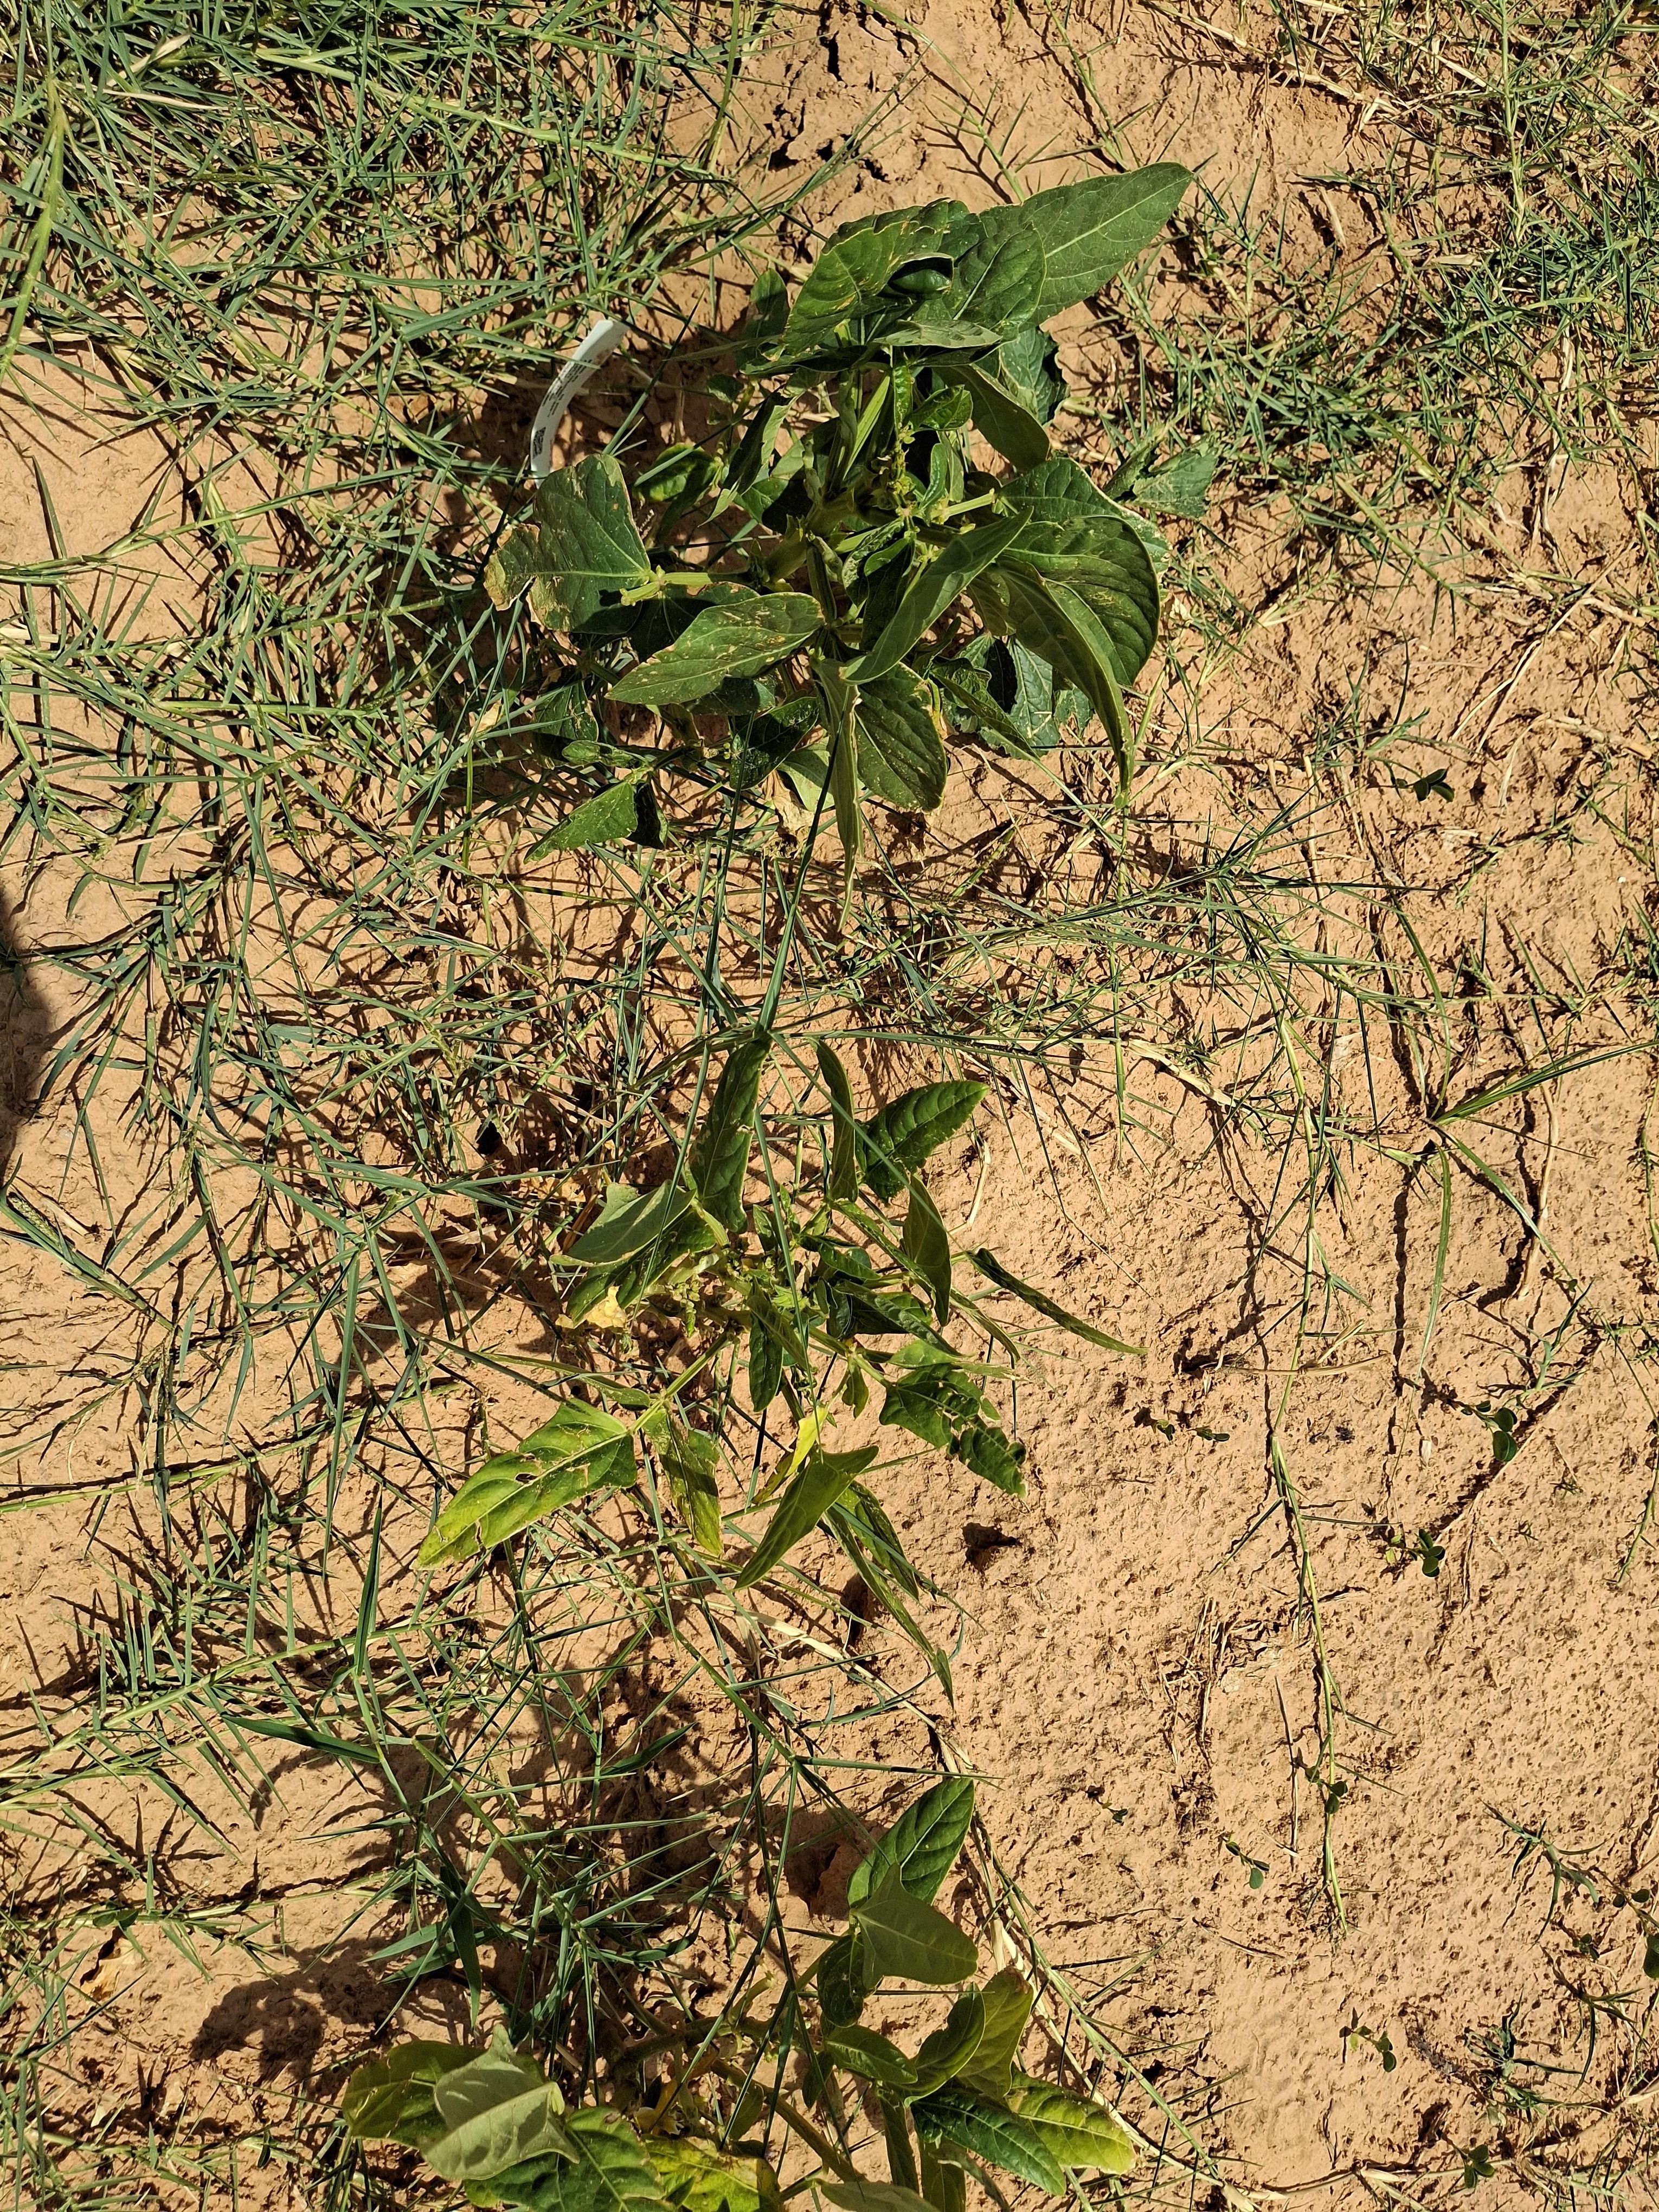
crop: cowpea
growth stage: harvest maturity
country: Nigeria
